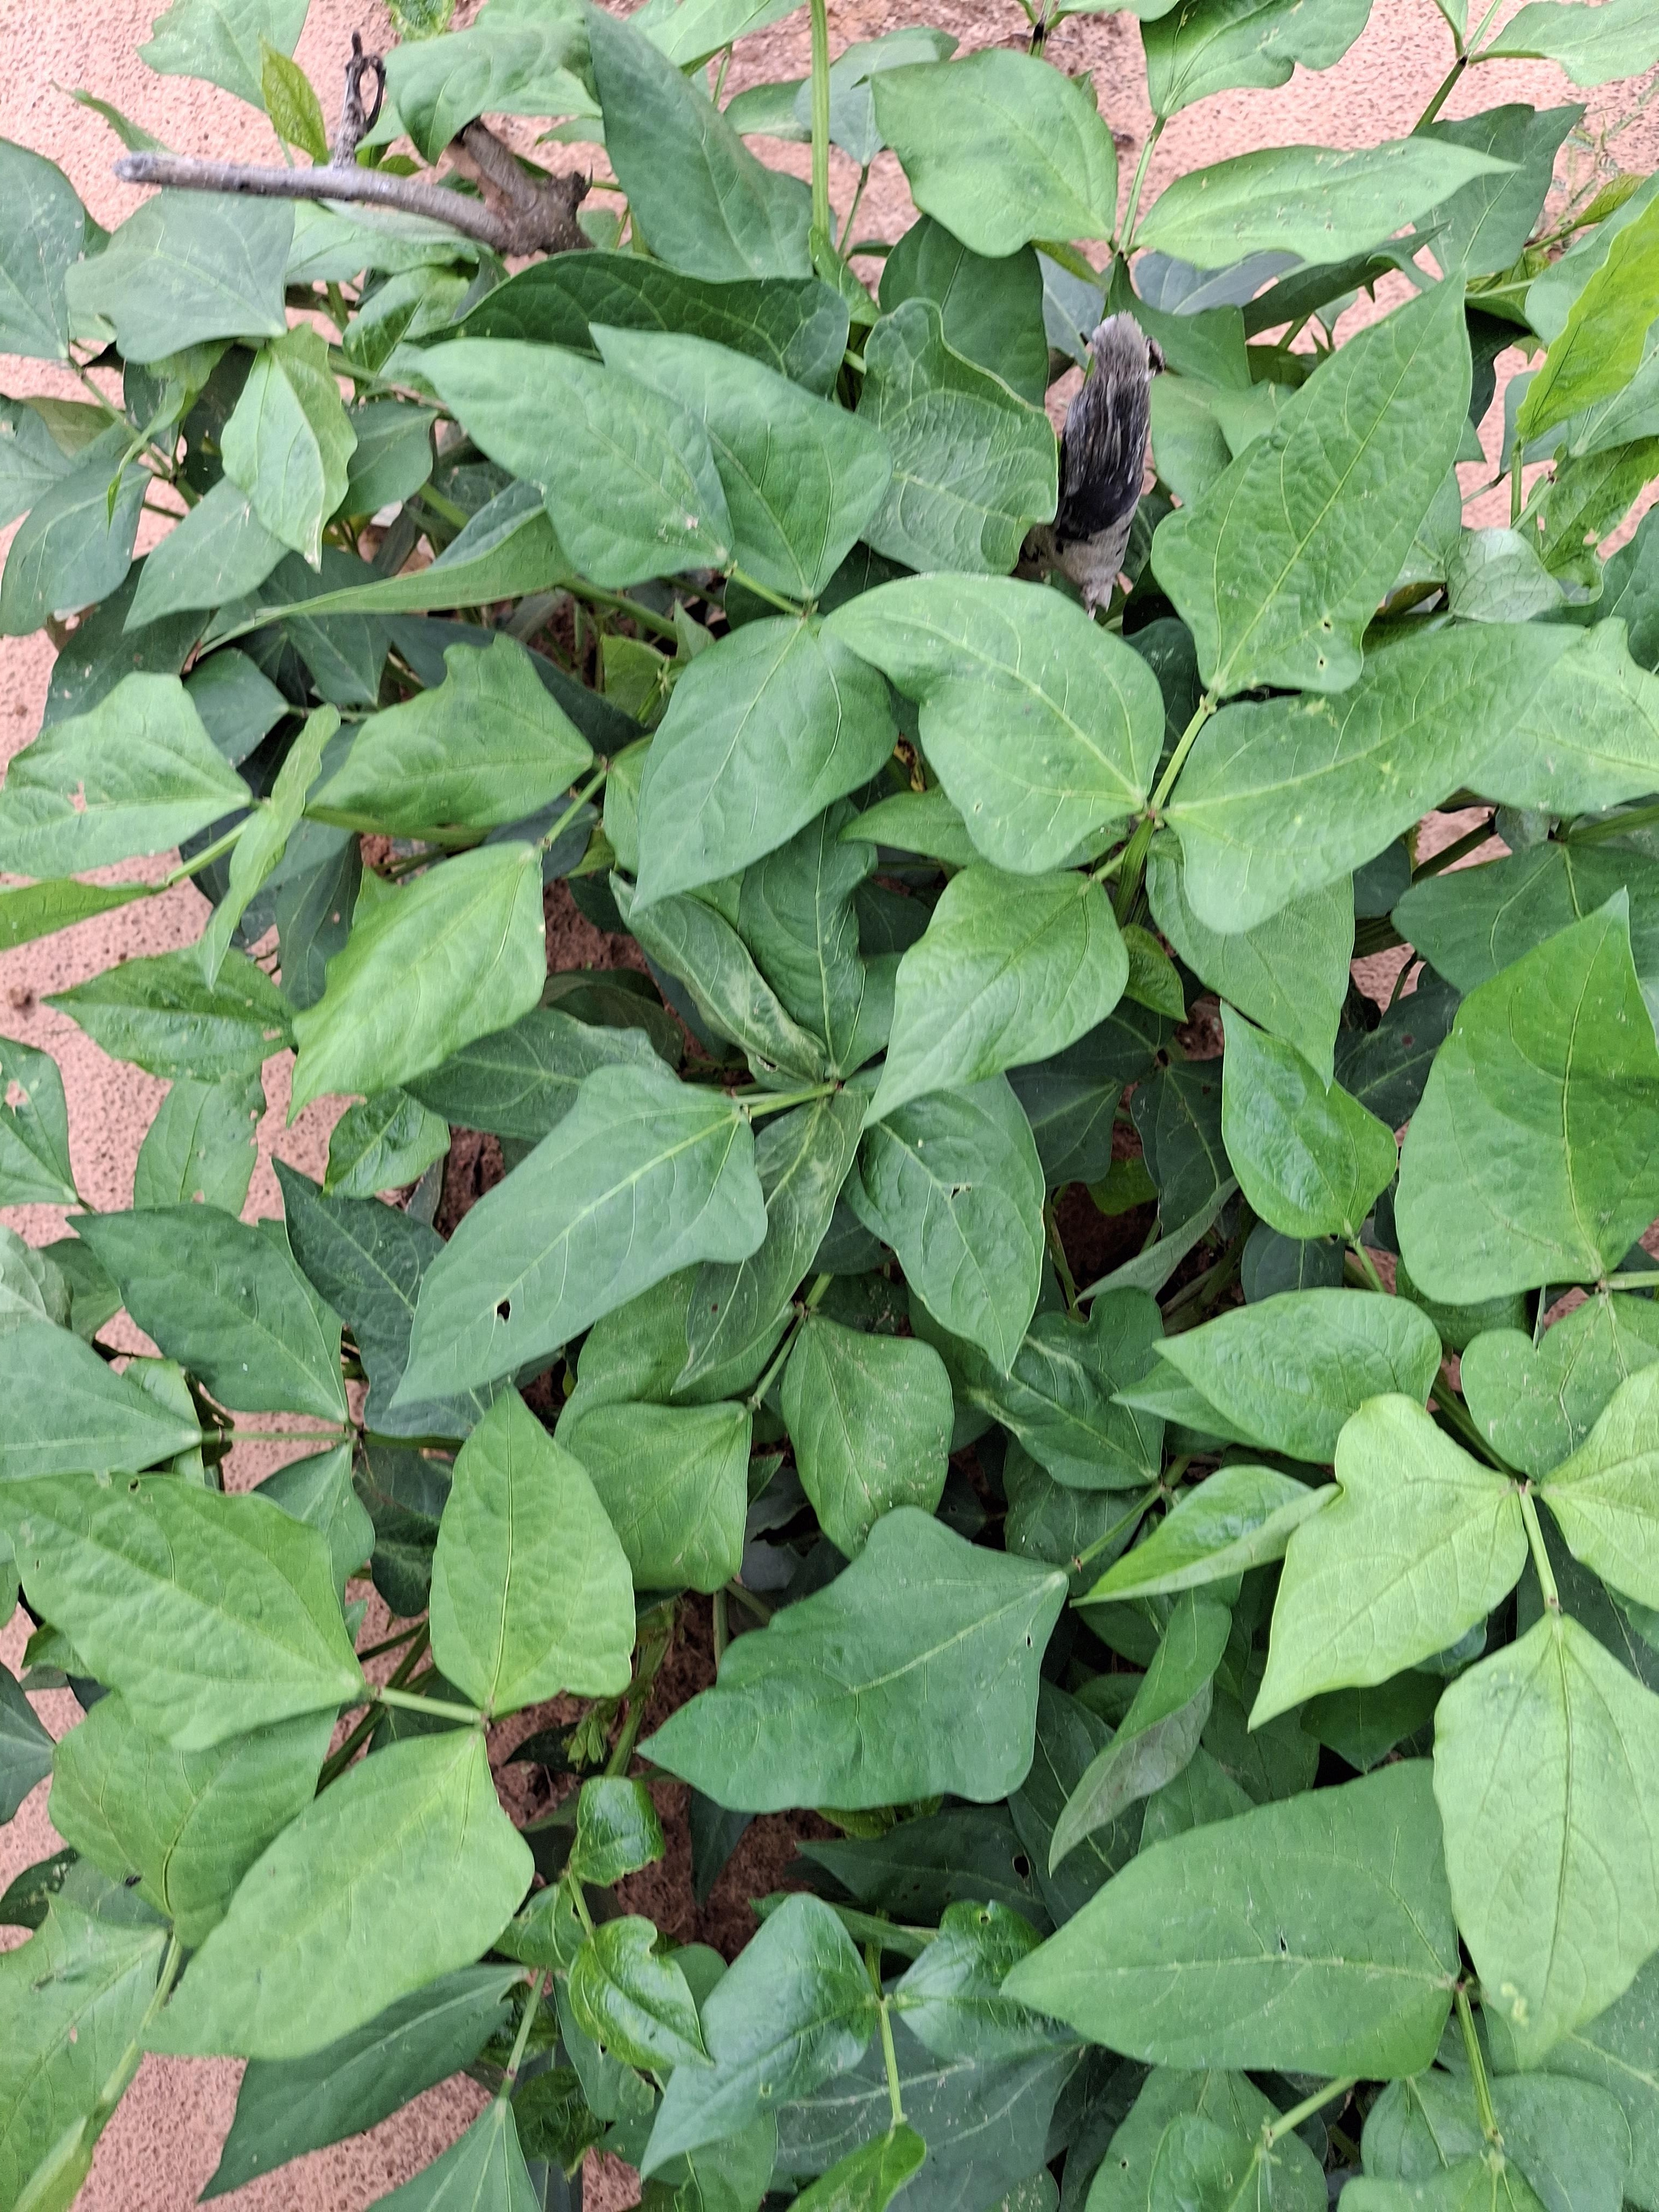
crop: cowpea
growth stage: vegetative
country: Nigeria
